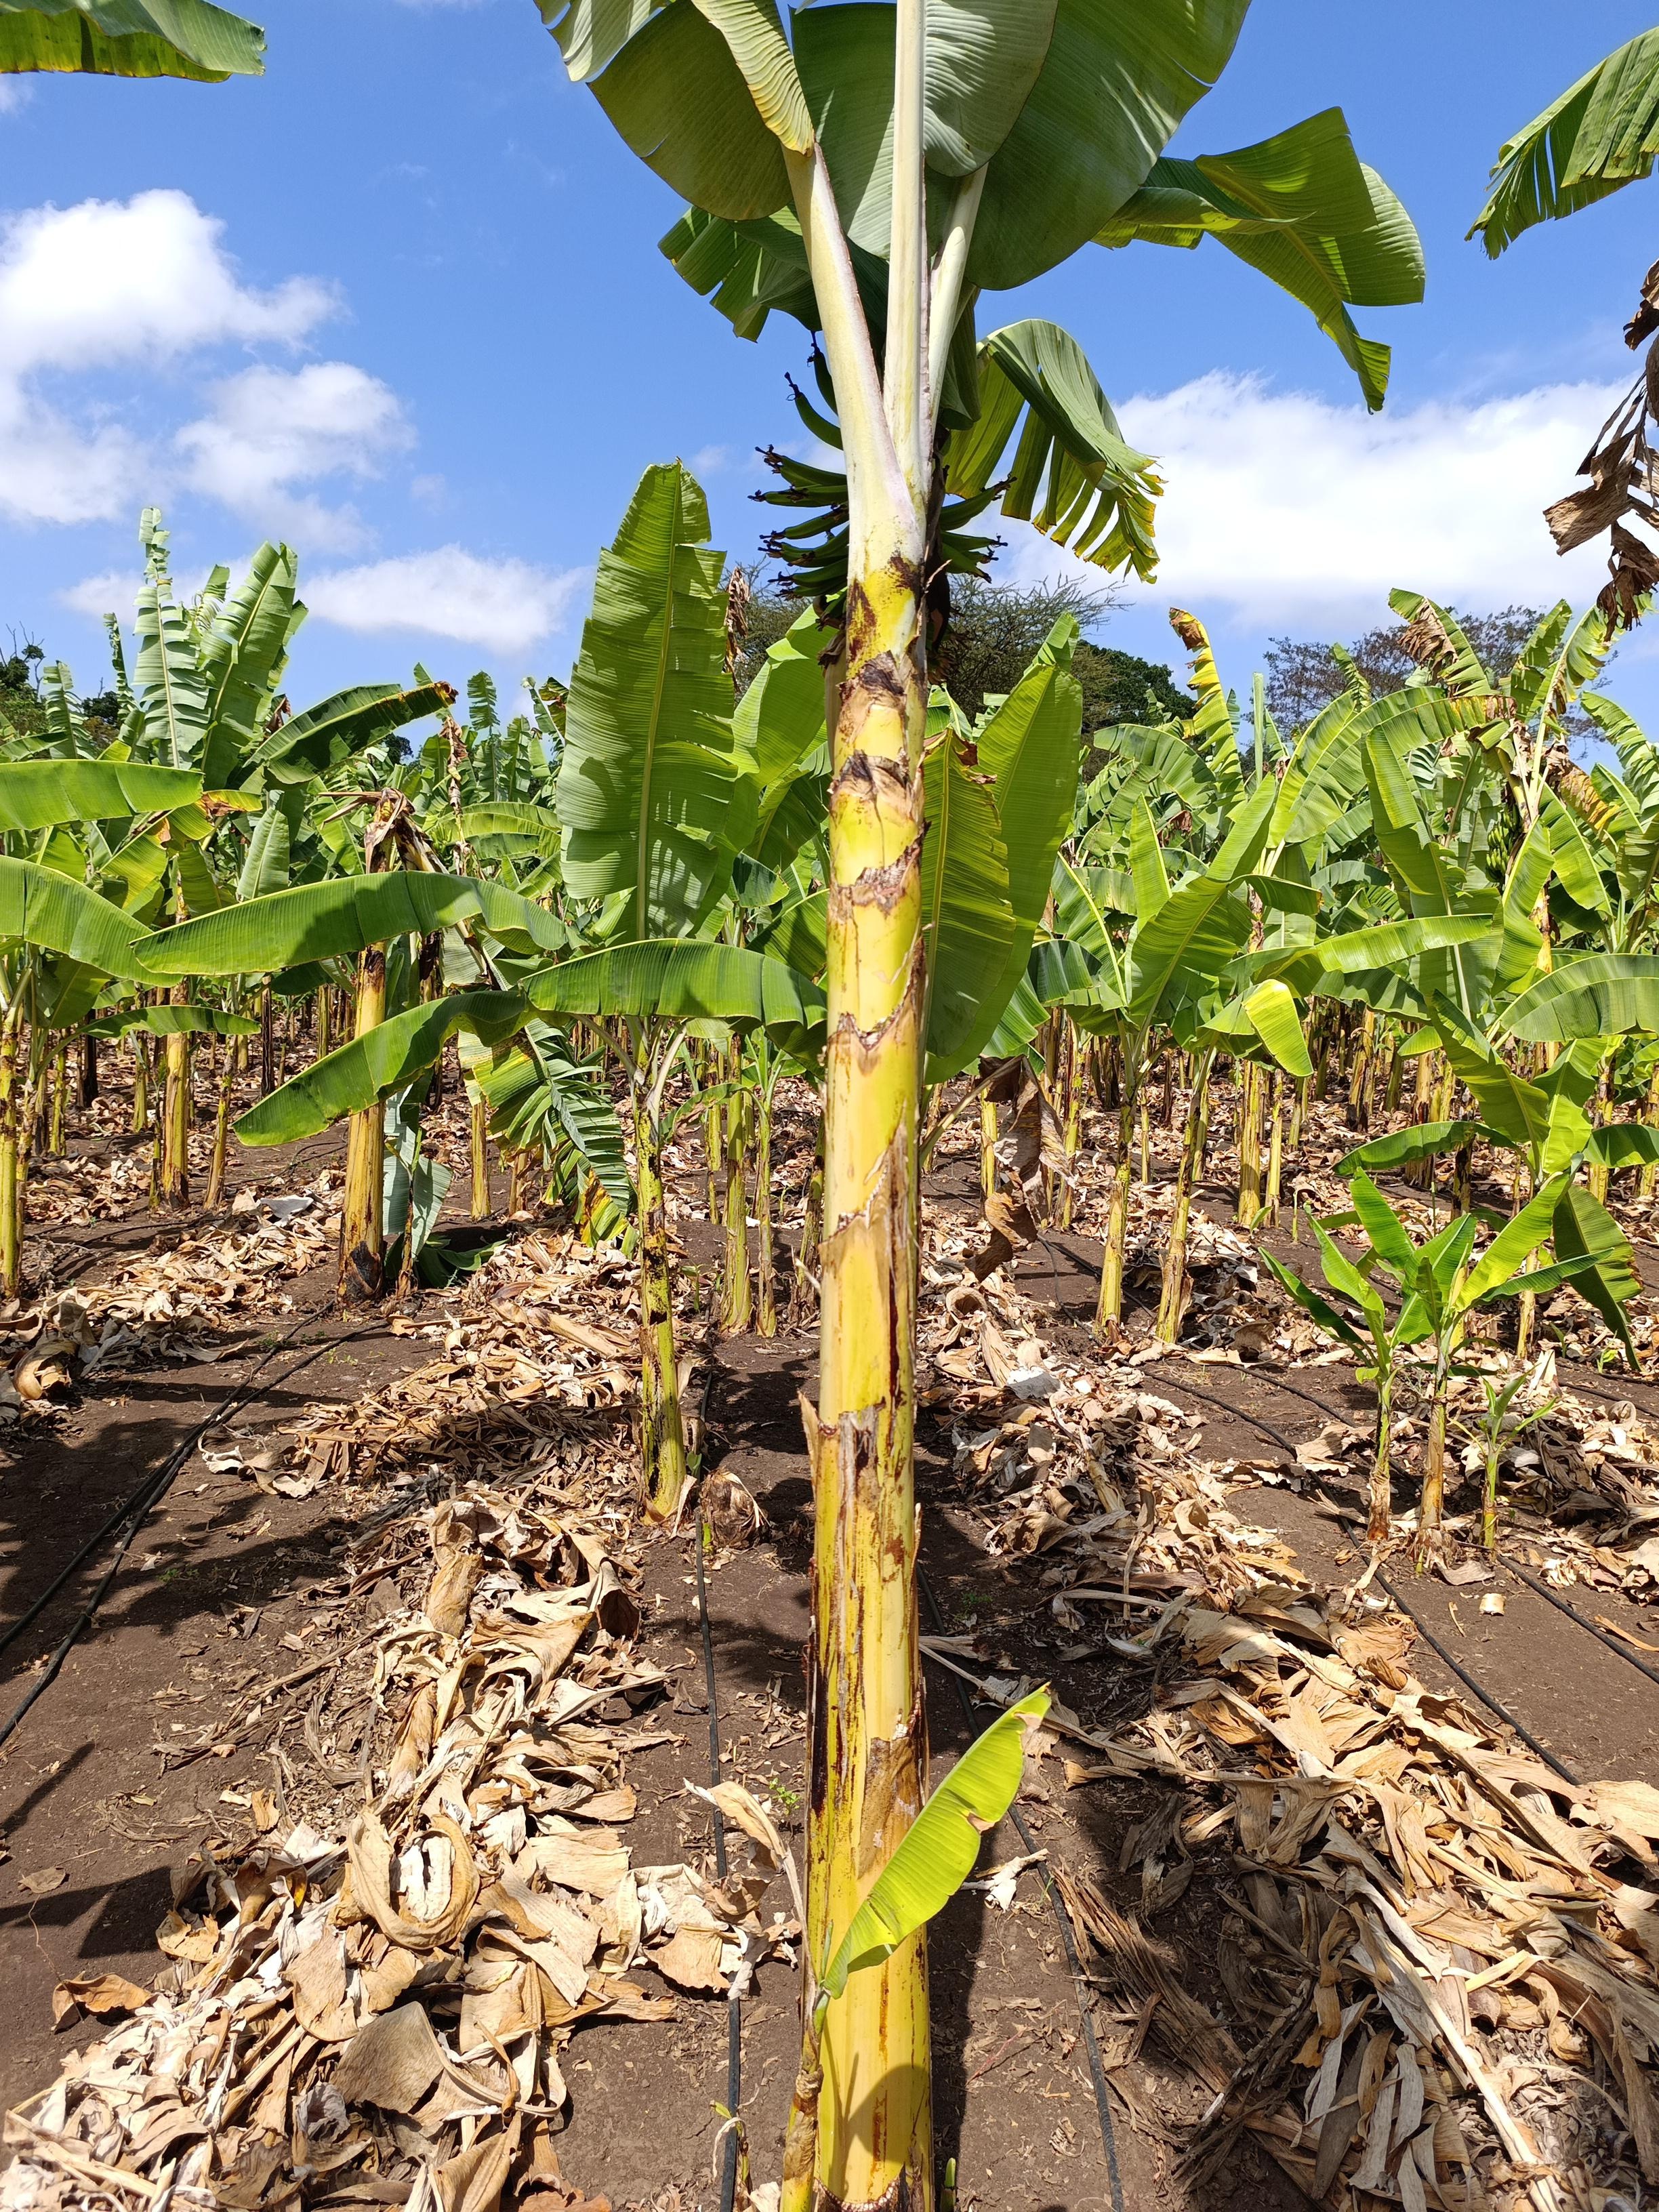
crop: banana
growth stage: development fruit
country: Tanzania
